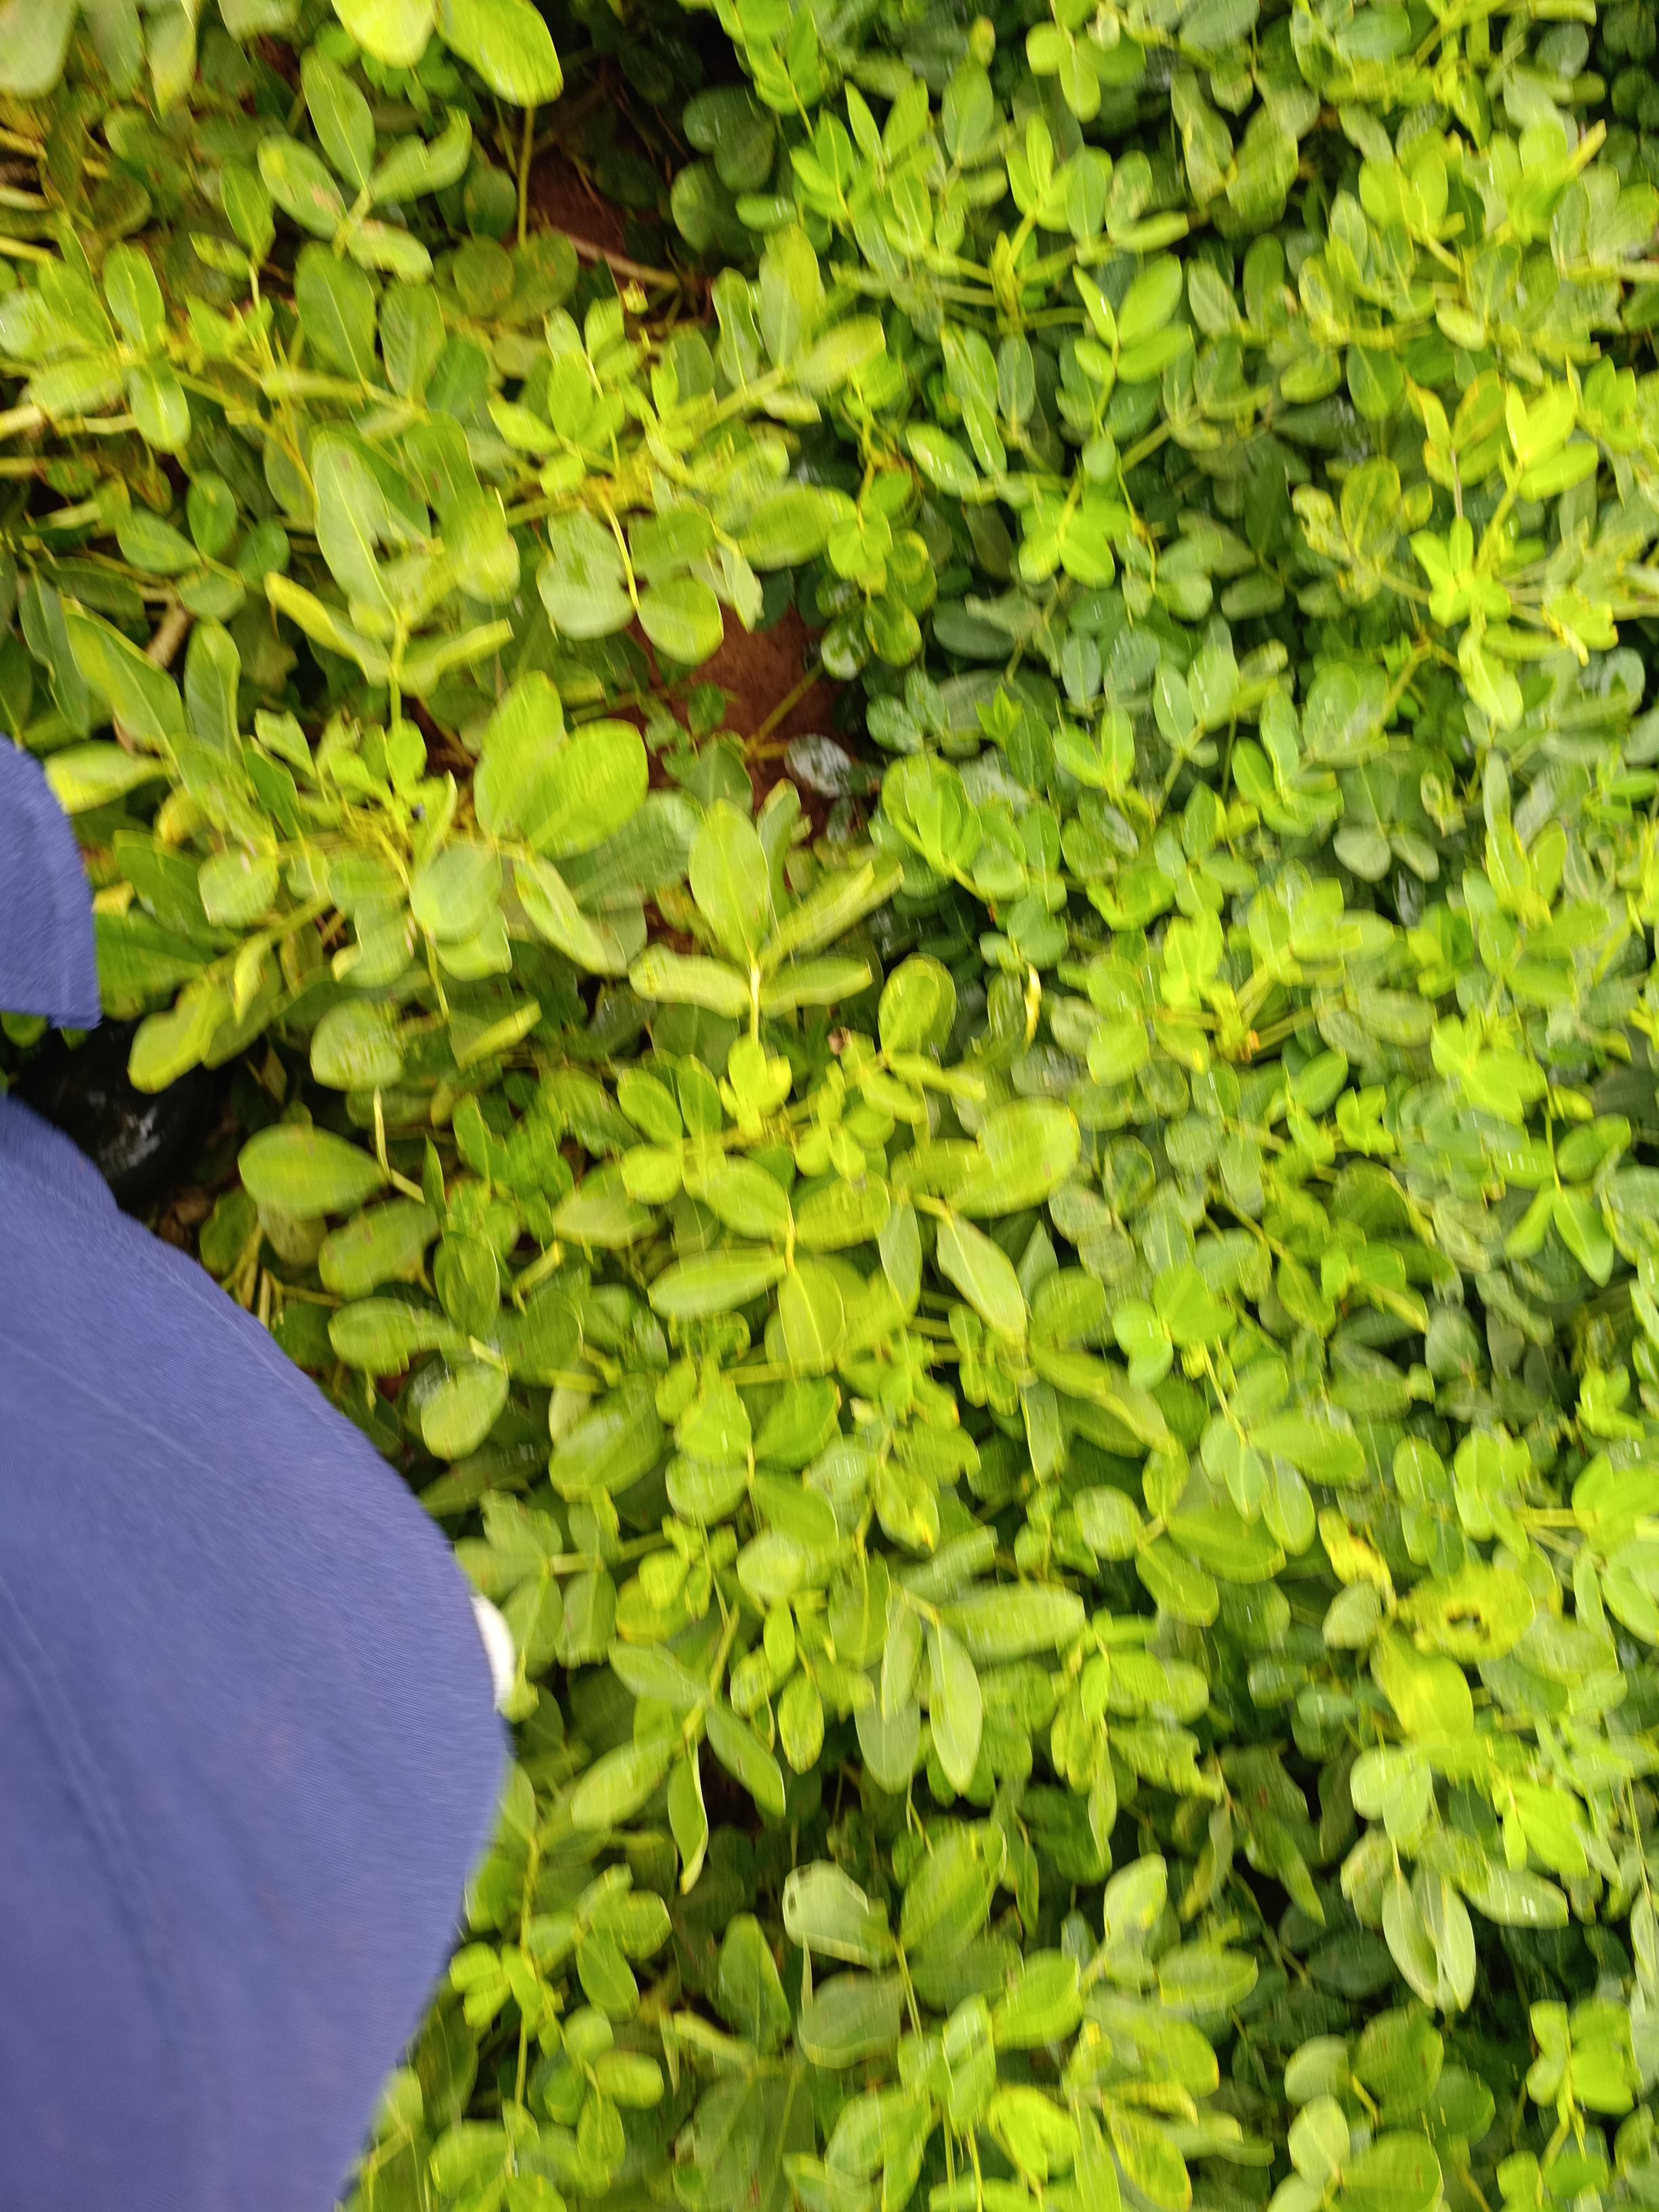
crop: groundnut
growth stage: pegging
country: Kenya
